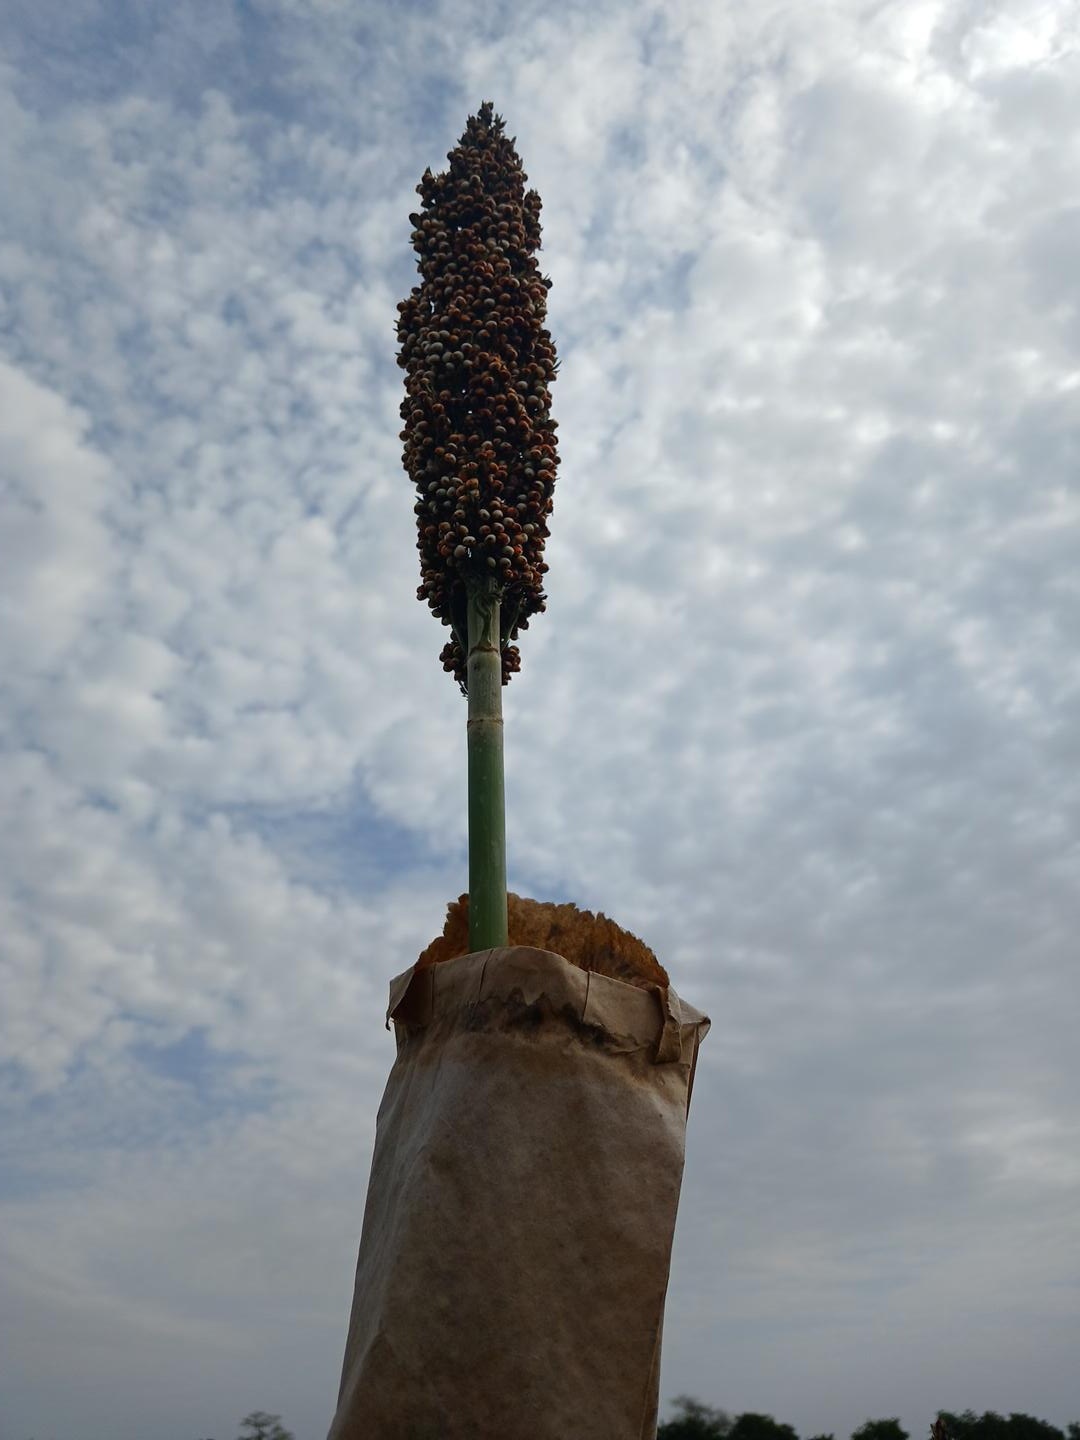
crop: sorghum
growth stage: filling grain
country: Senegal
